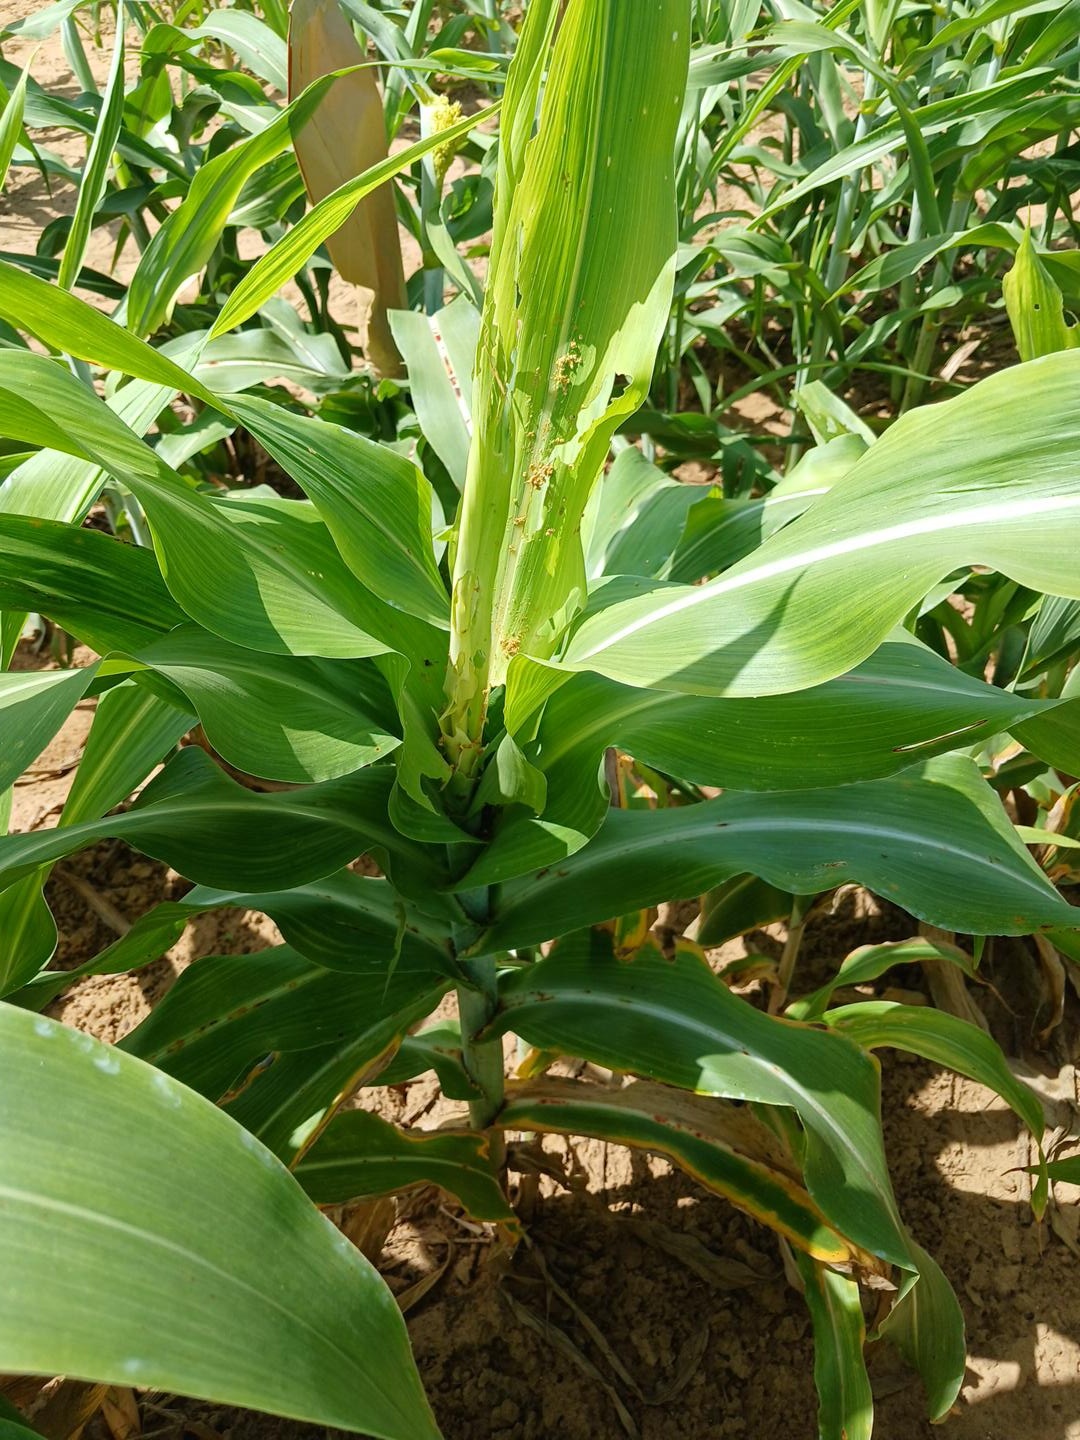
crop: sorghum
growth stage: vegetative
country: Senegal
